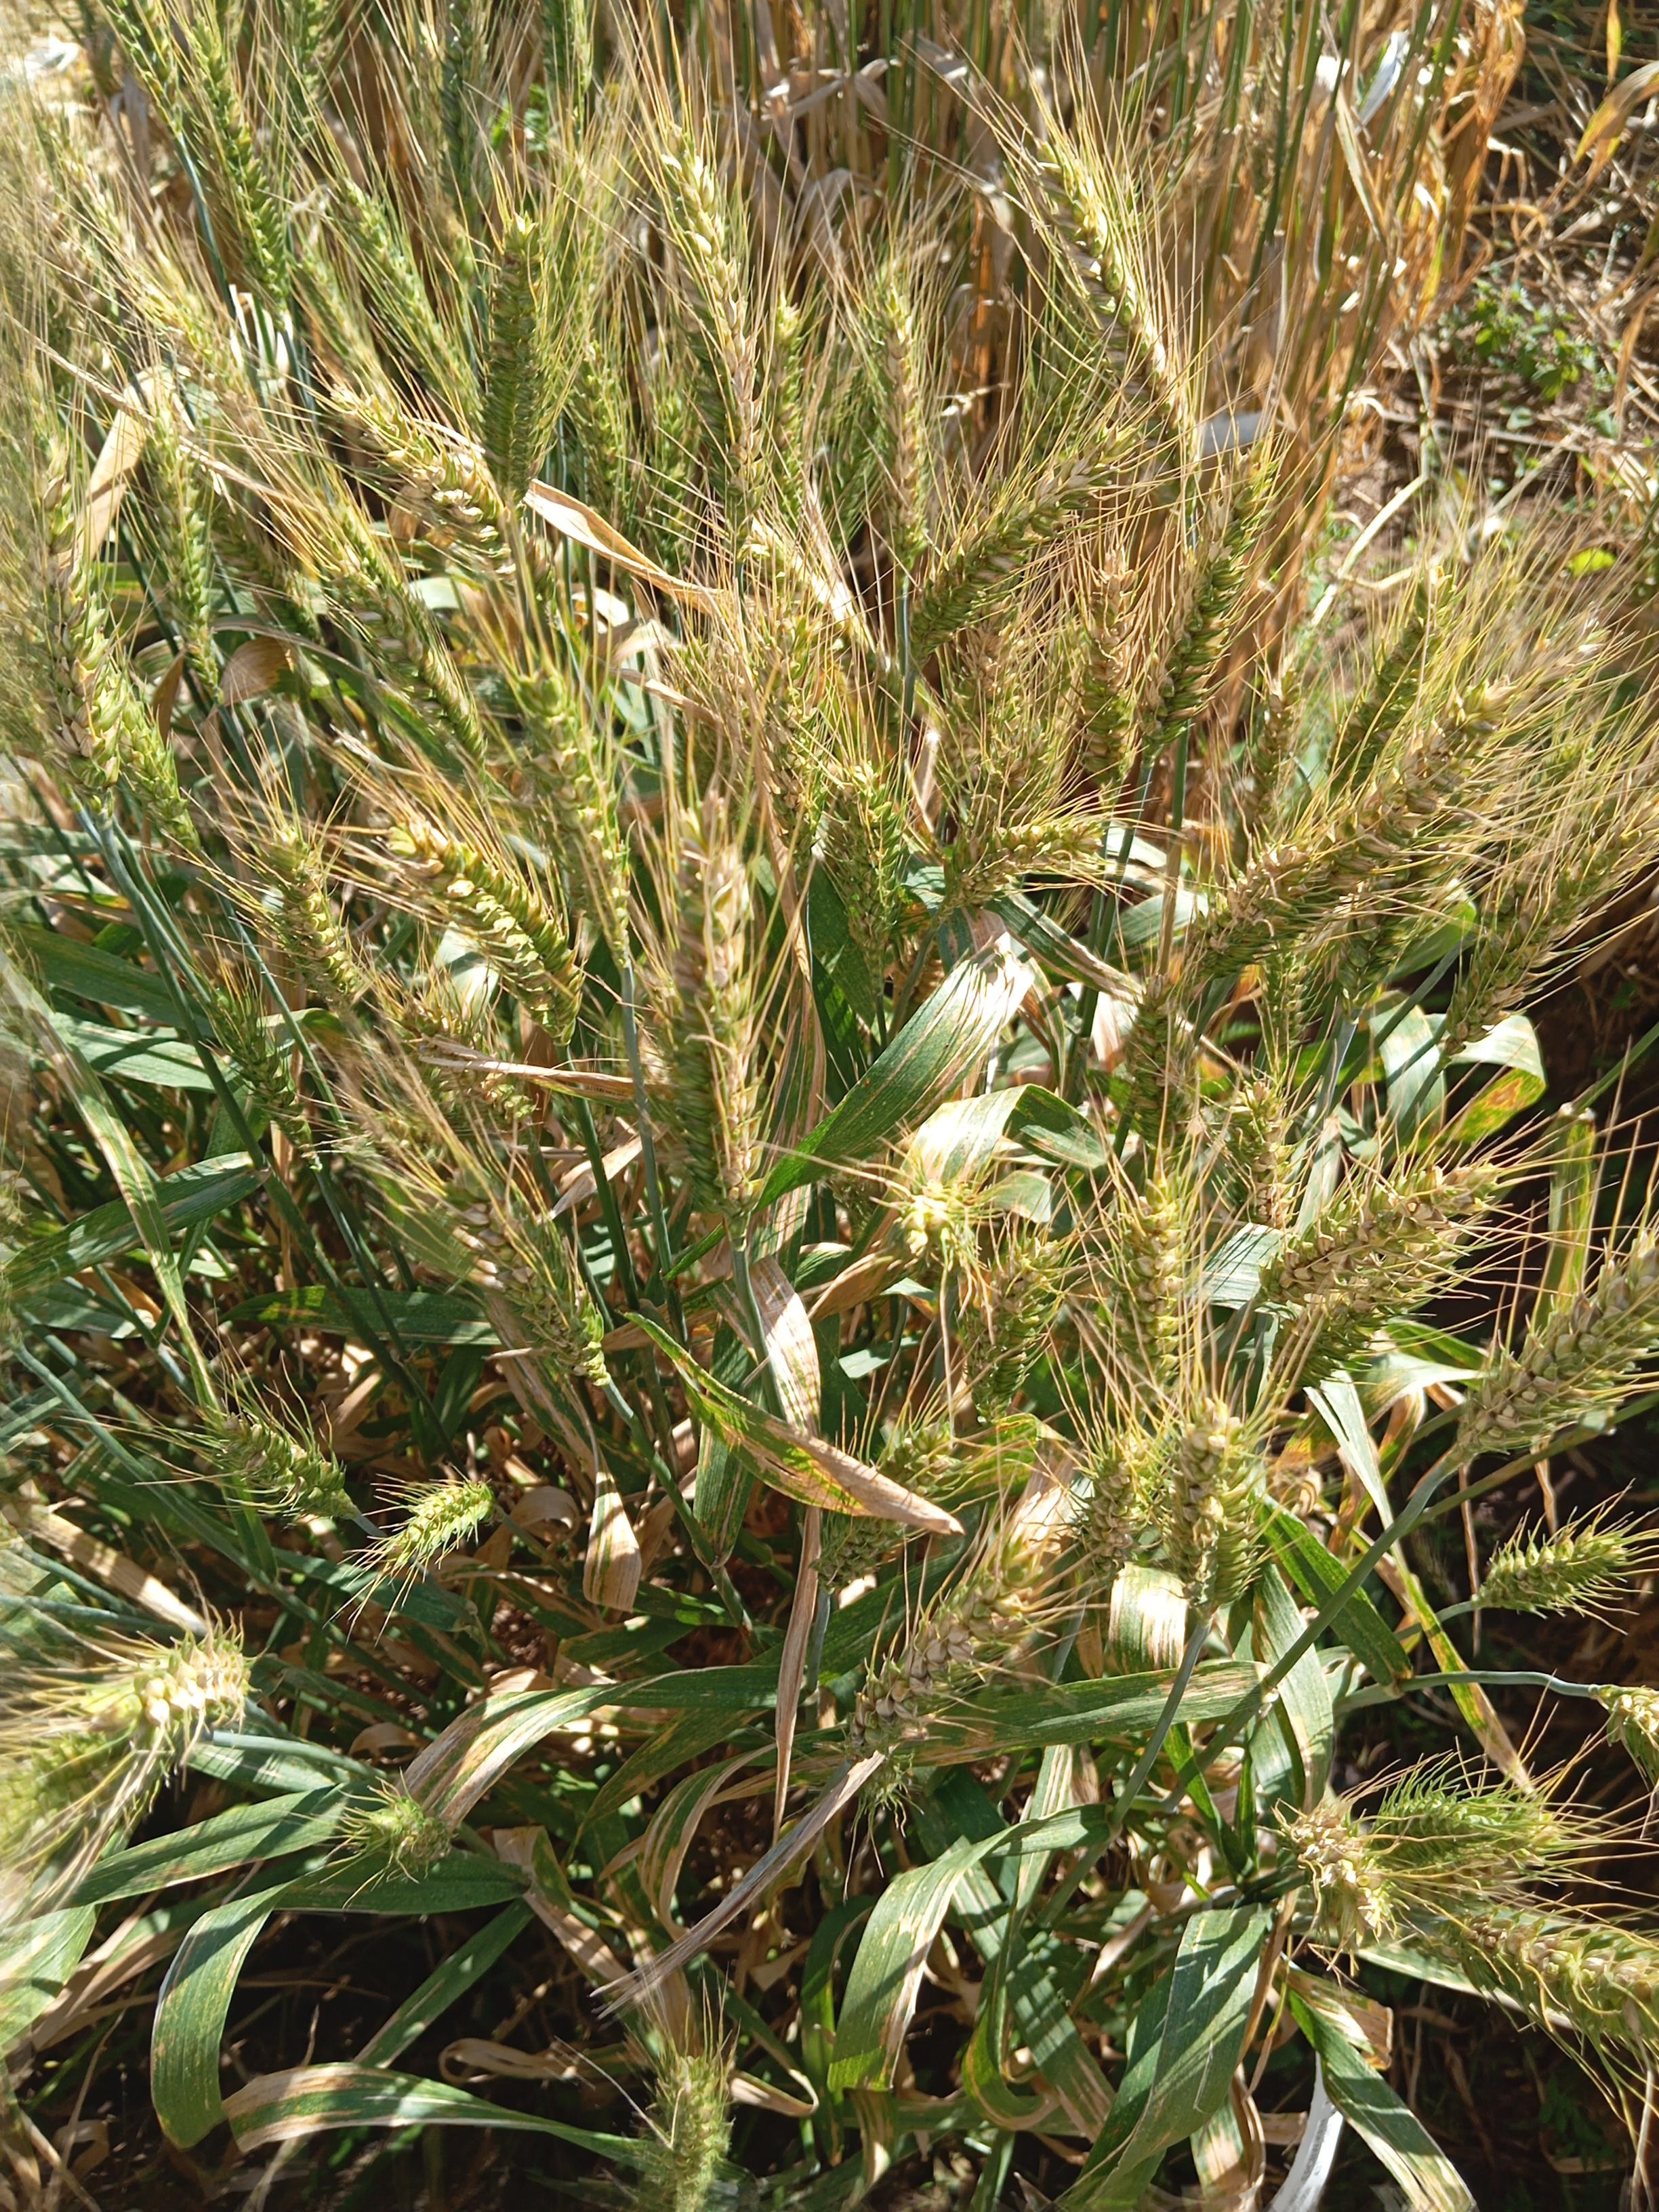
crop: wheat
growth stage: maturity
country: Kenya
